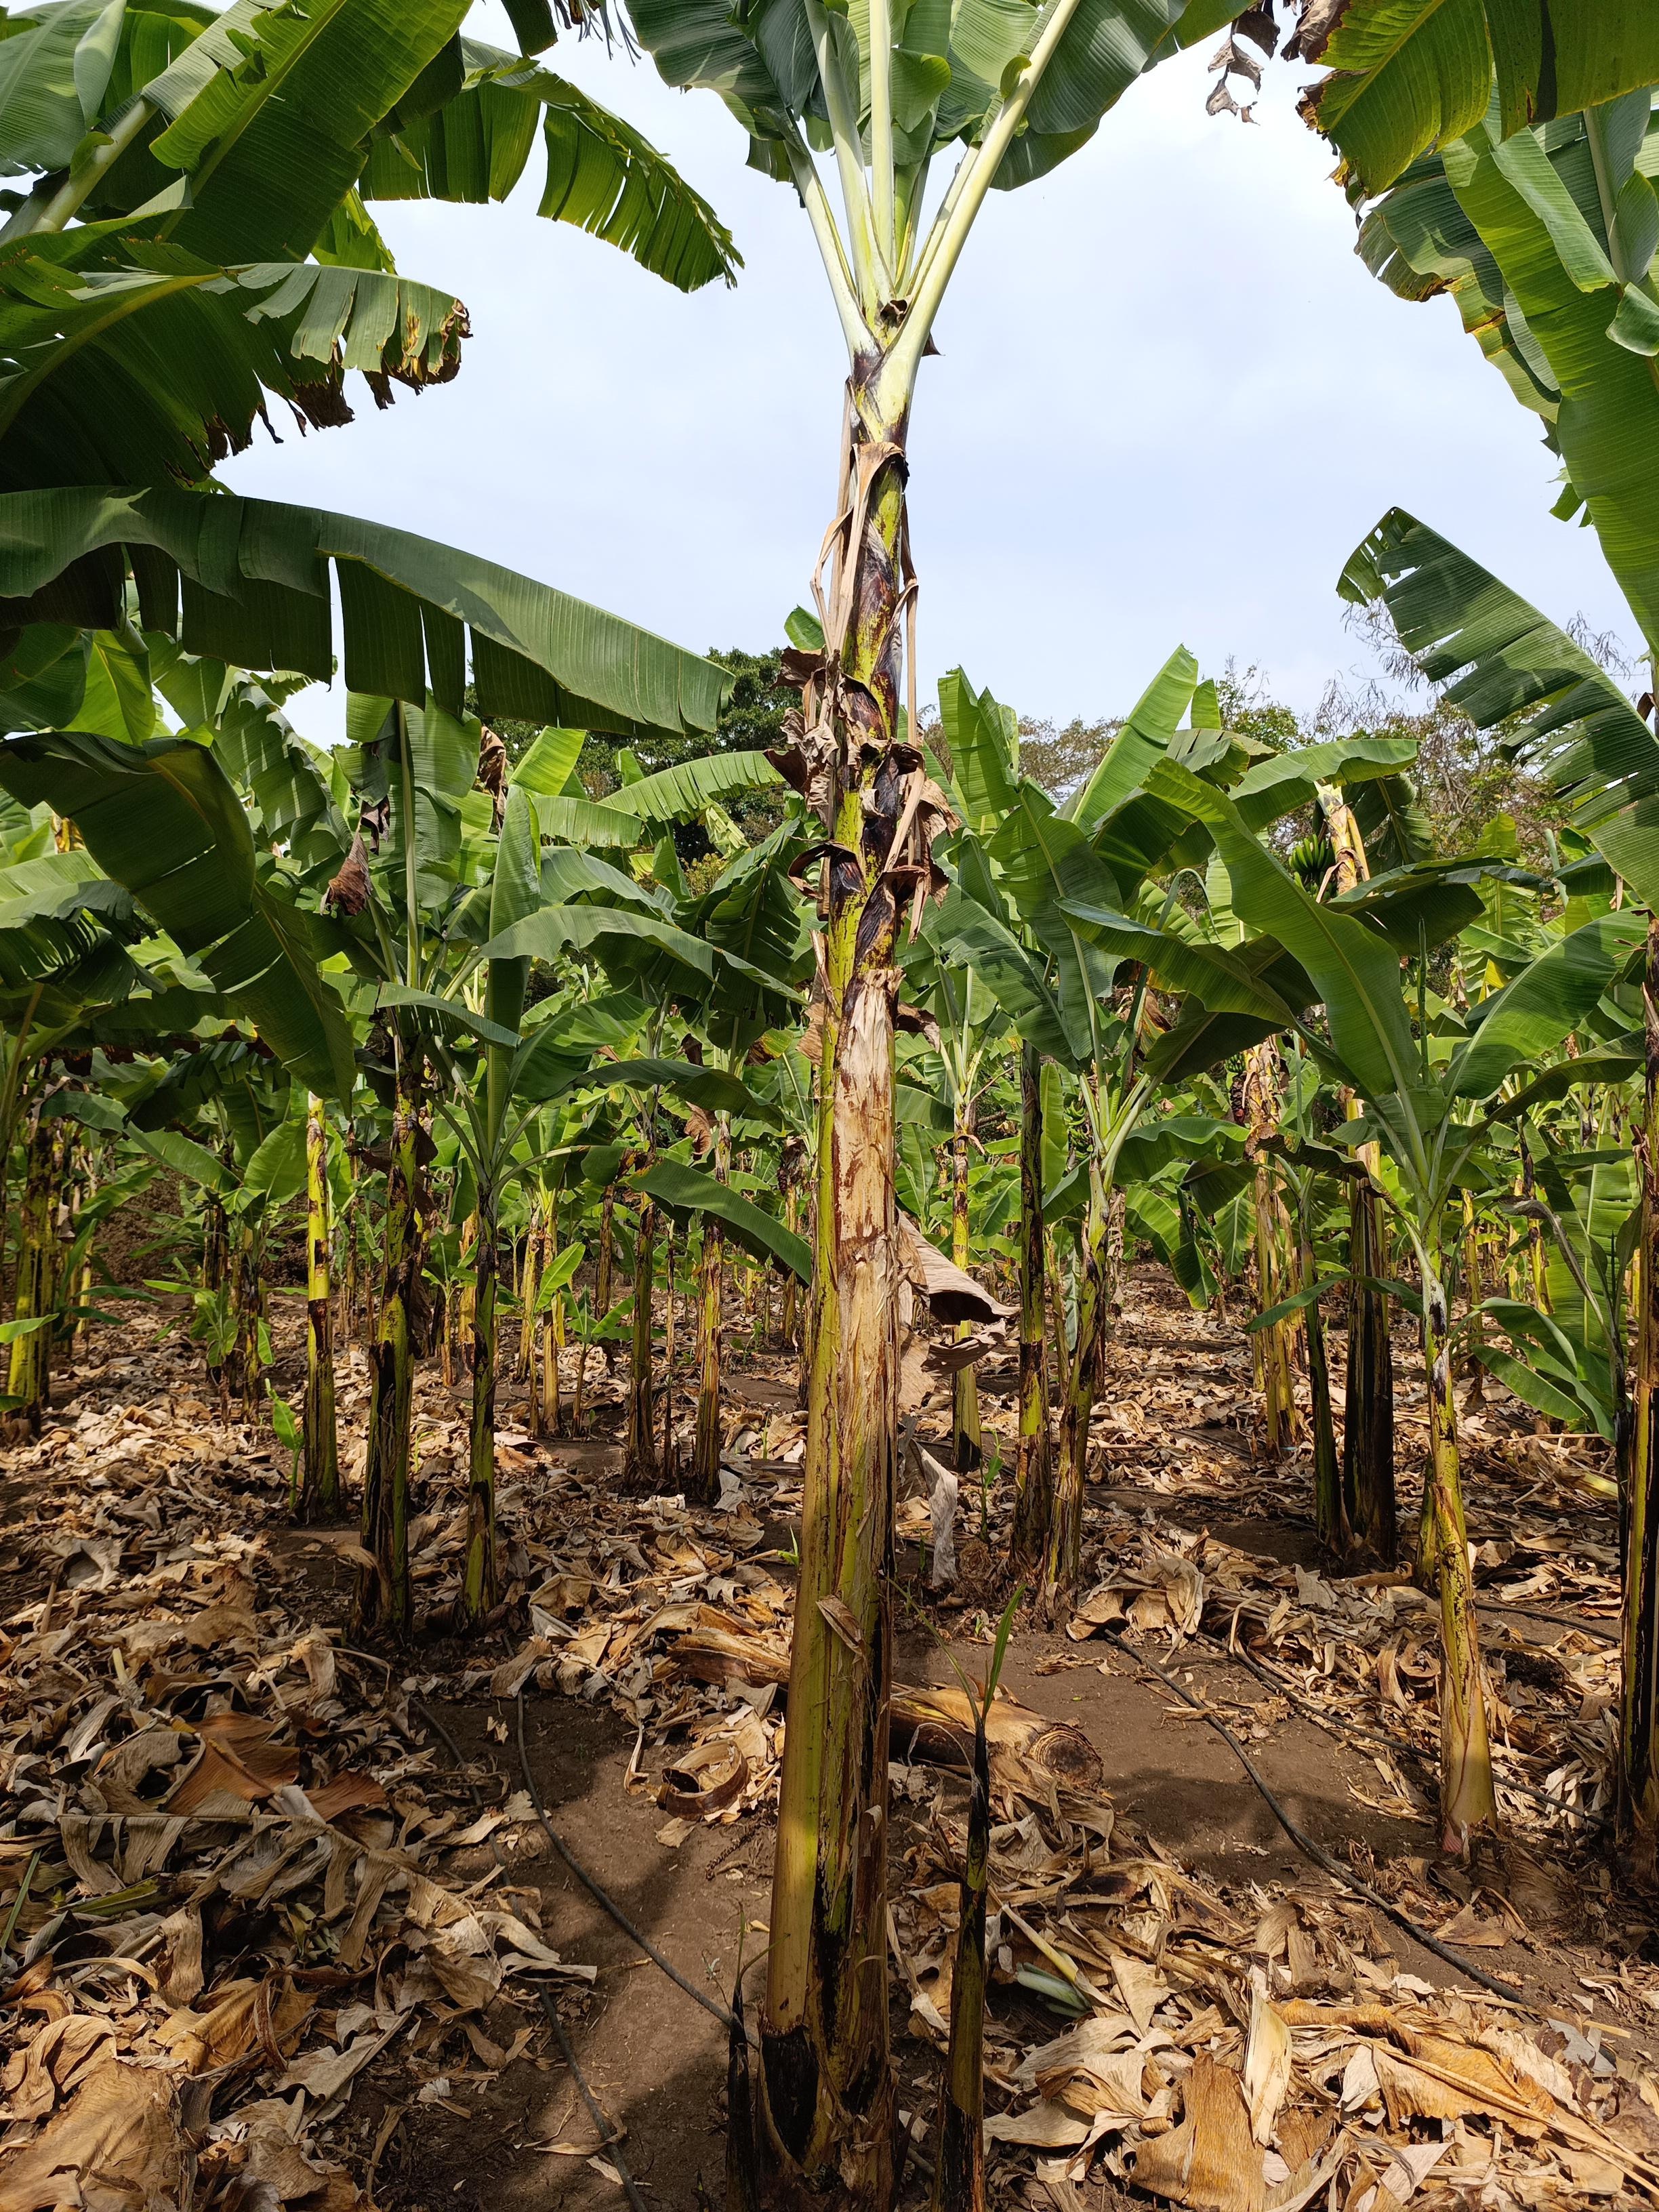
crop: banana
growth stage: vegetative
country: Tanzania
